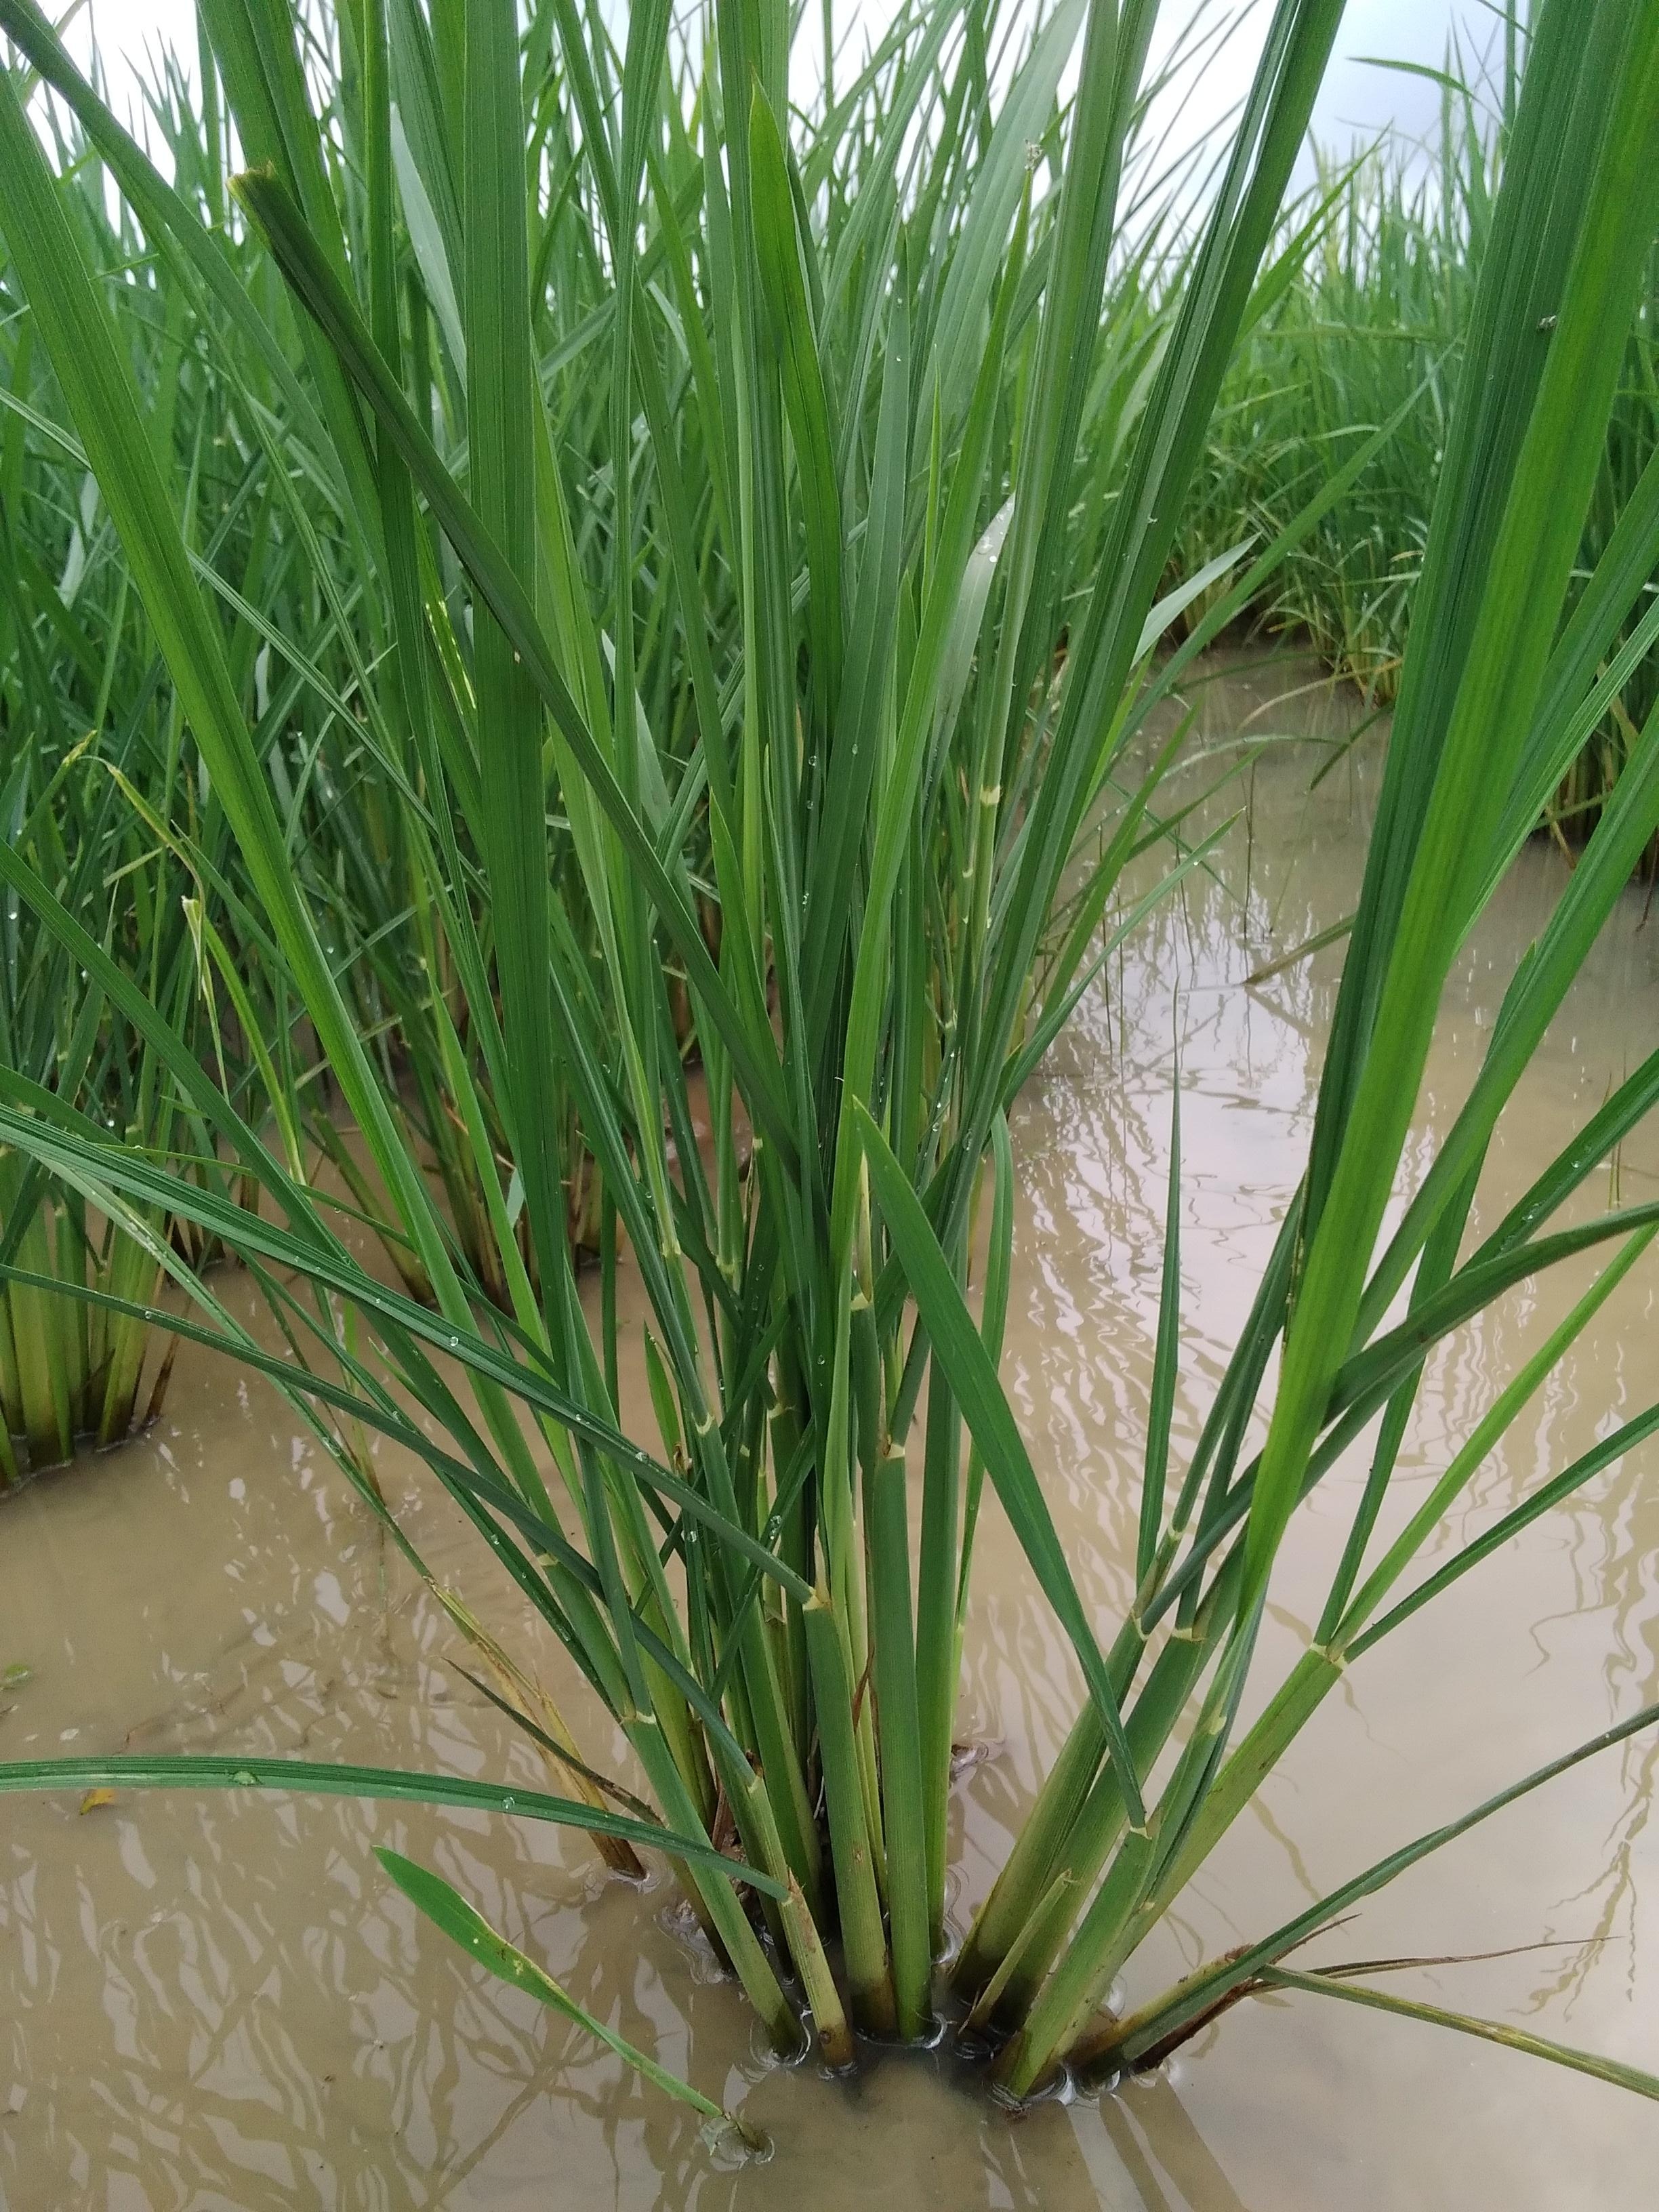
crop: rice
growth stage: elongation stem
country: Nigeria
